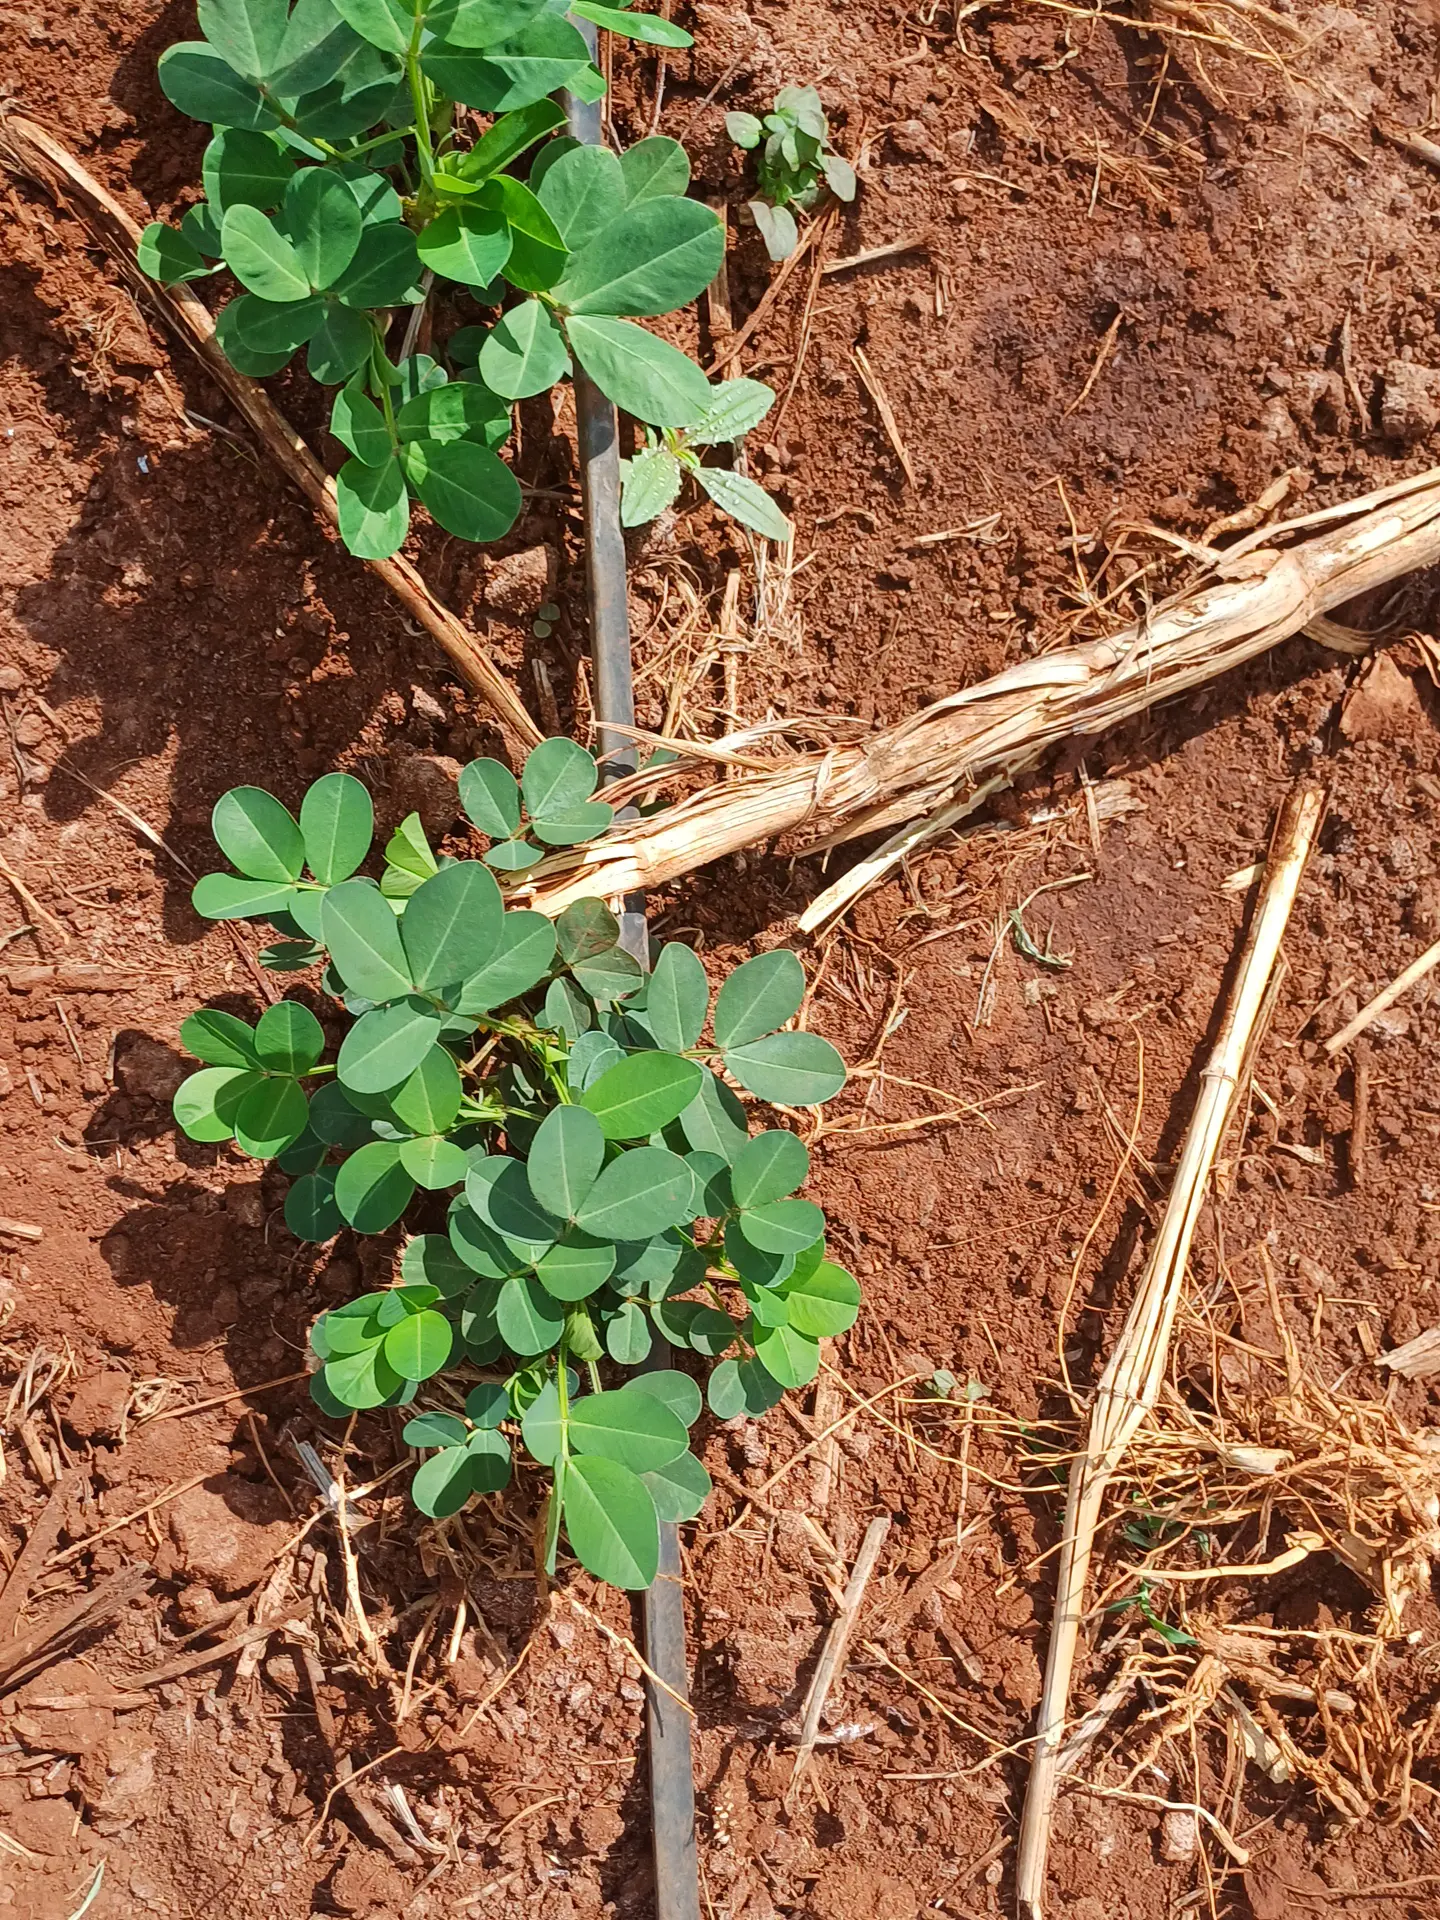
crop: groundnut
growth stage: vegetative
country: Kenya
